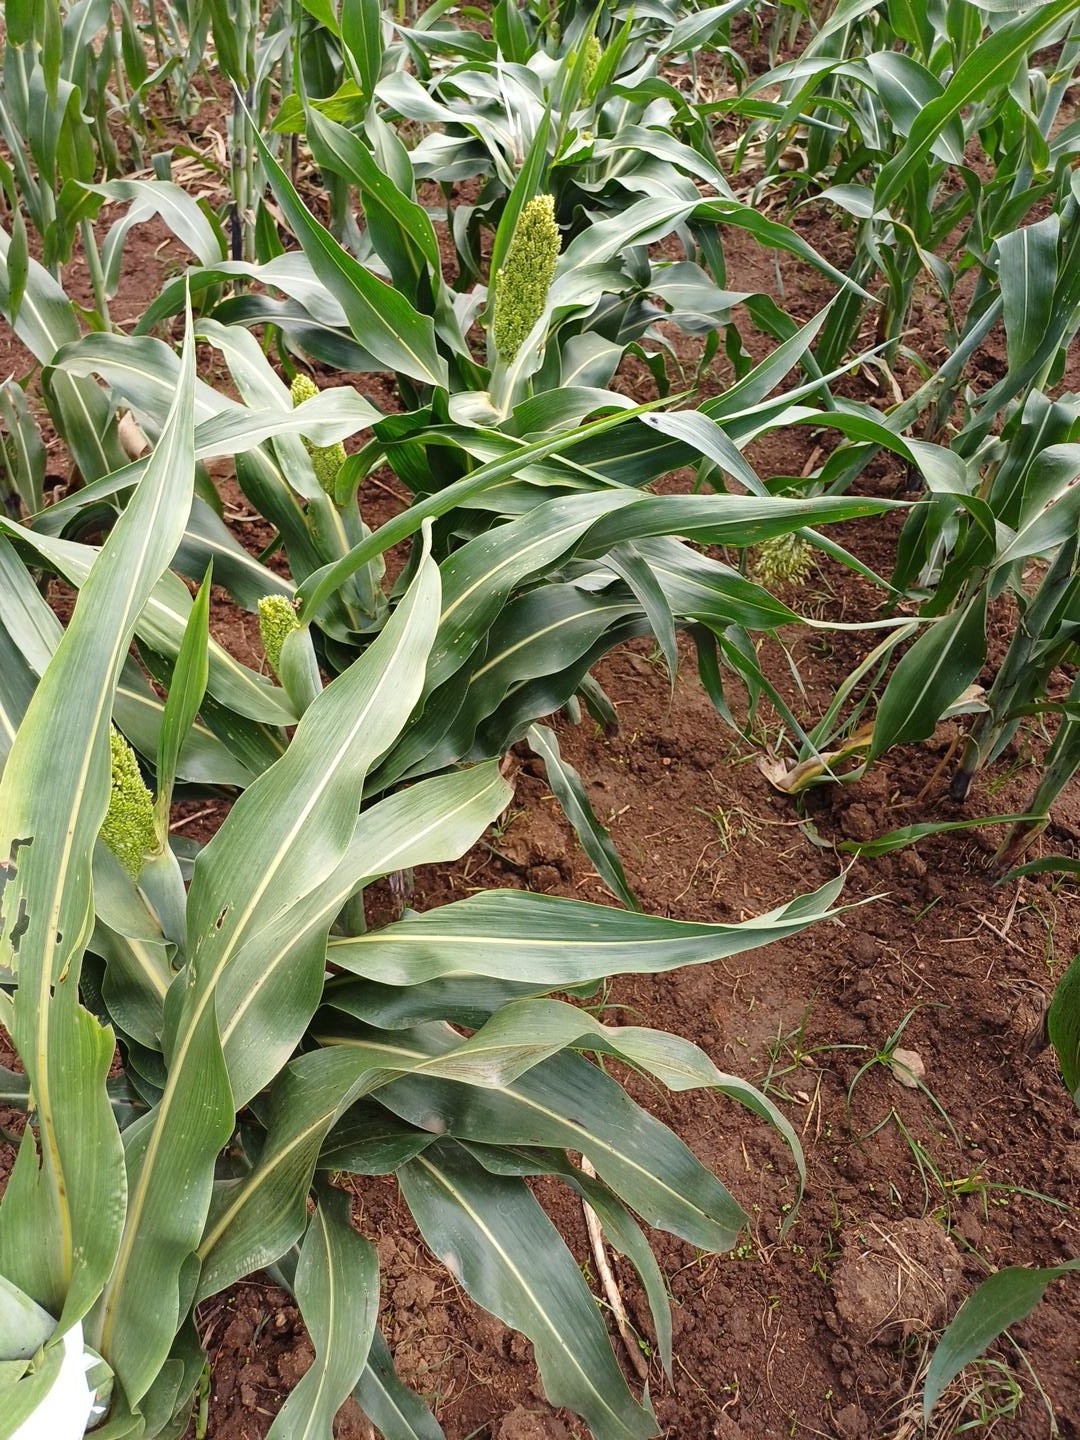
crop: sorghum
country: Kenya
